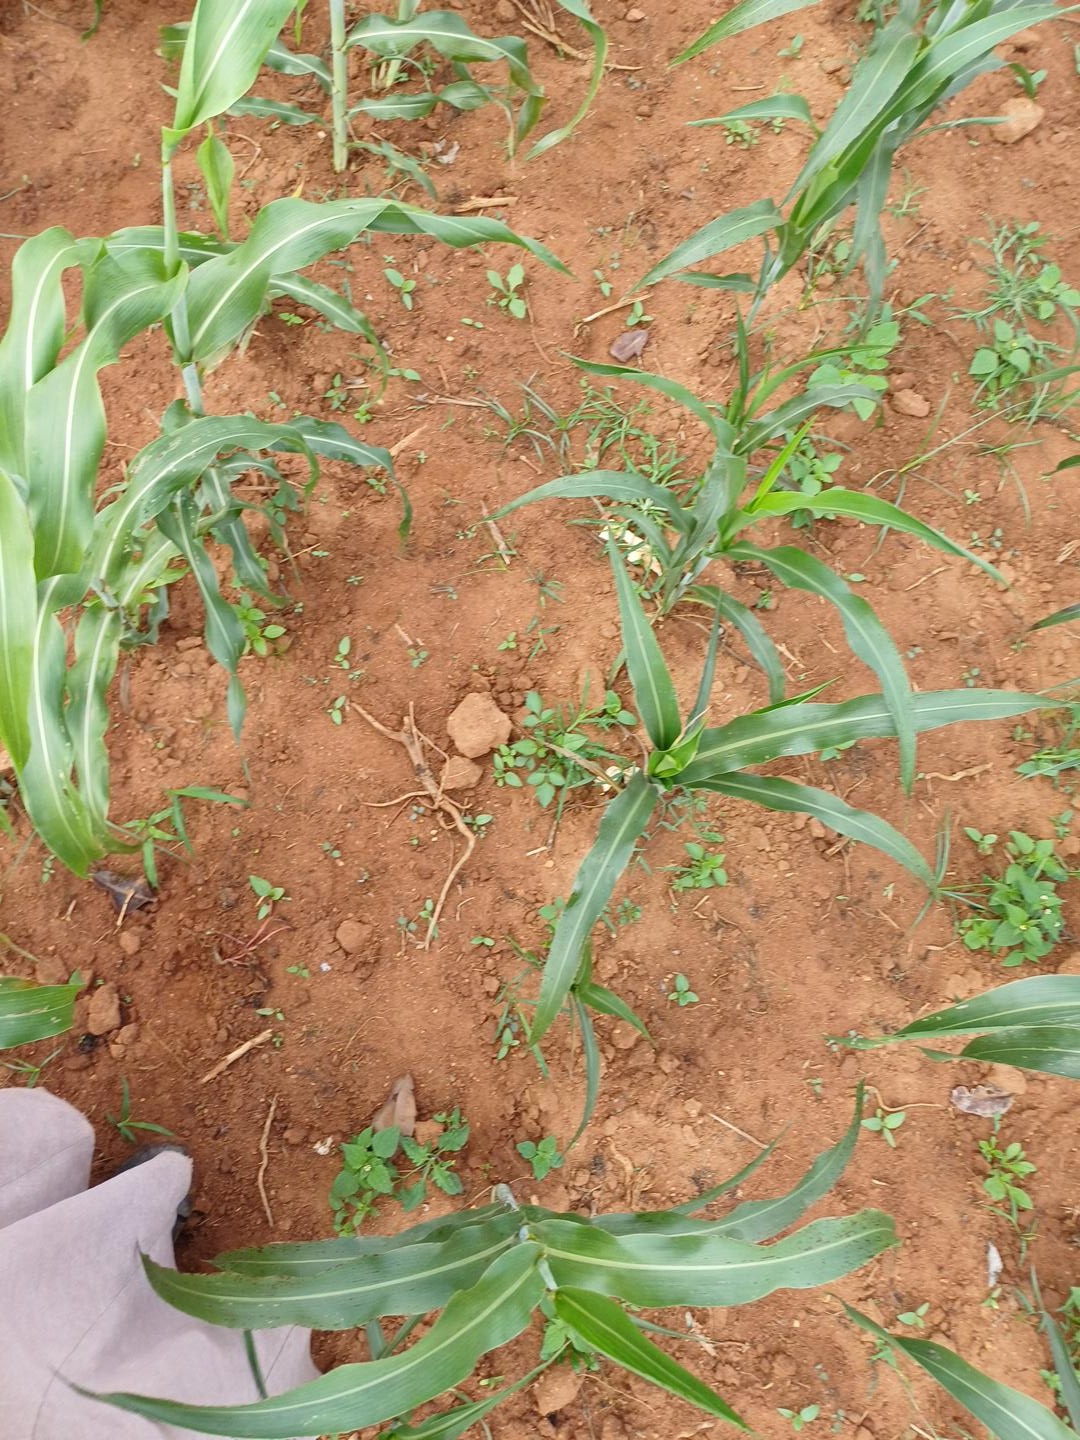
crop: sorghum
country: Kenya
